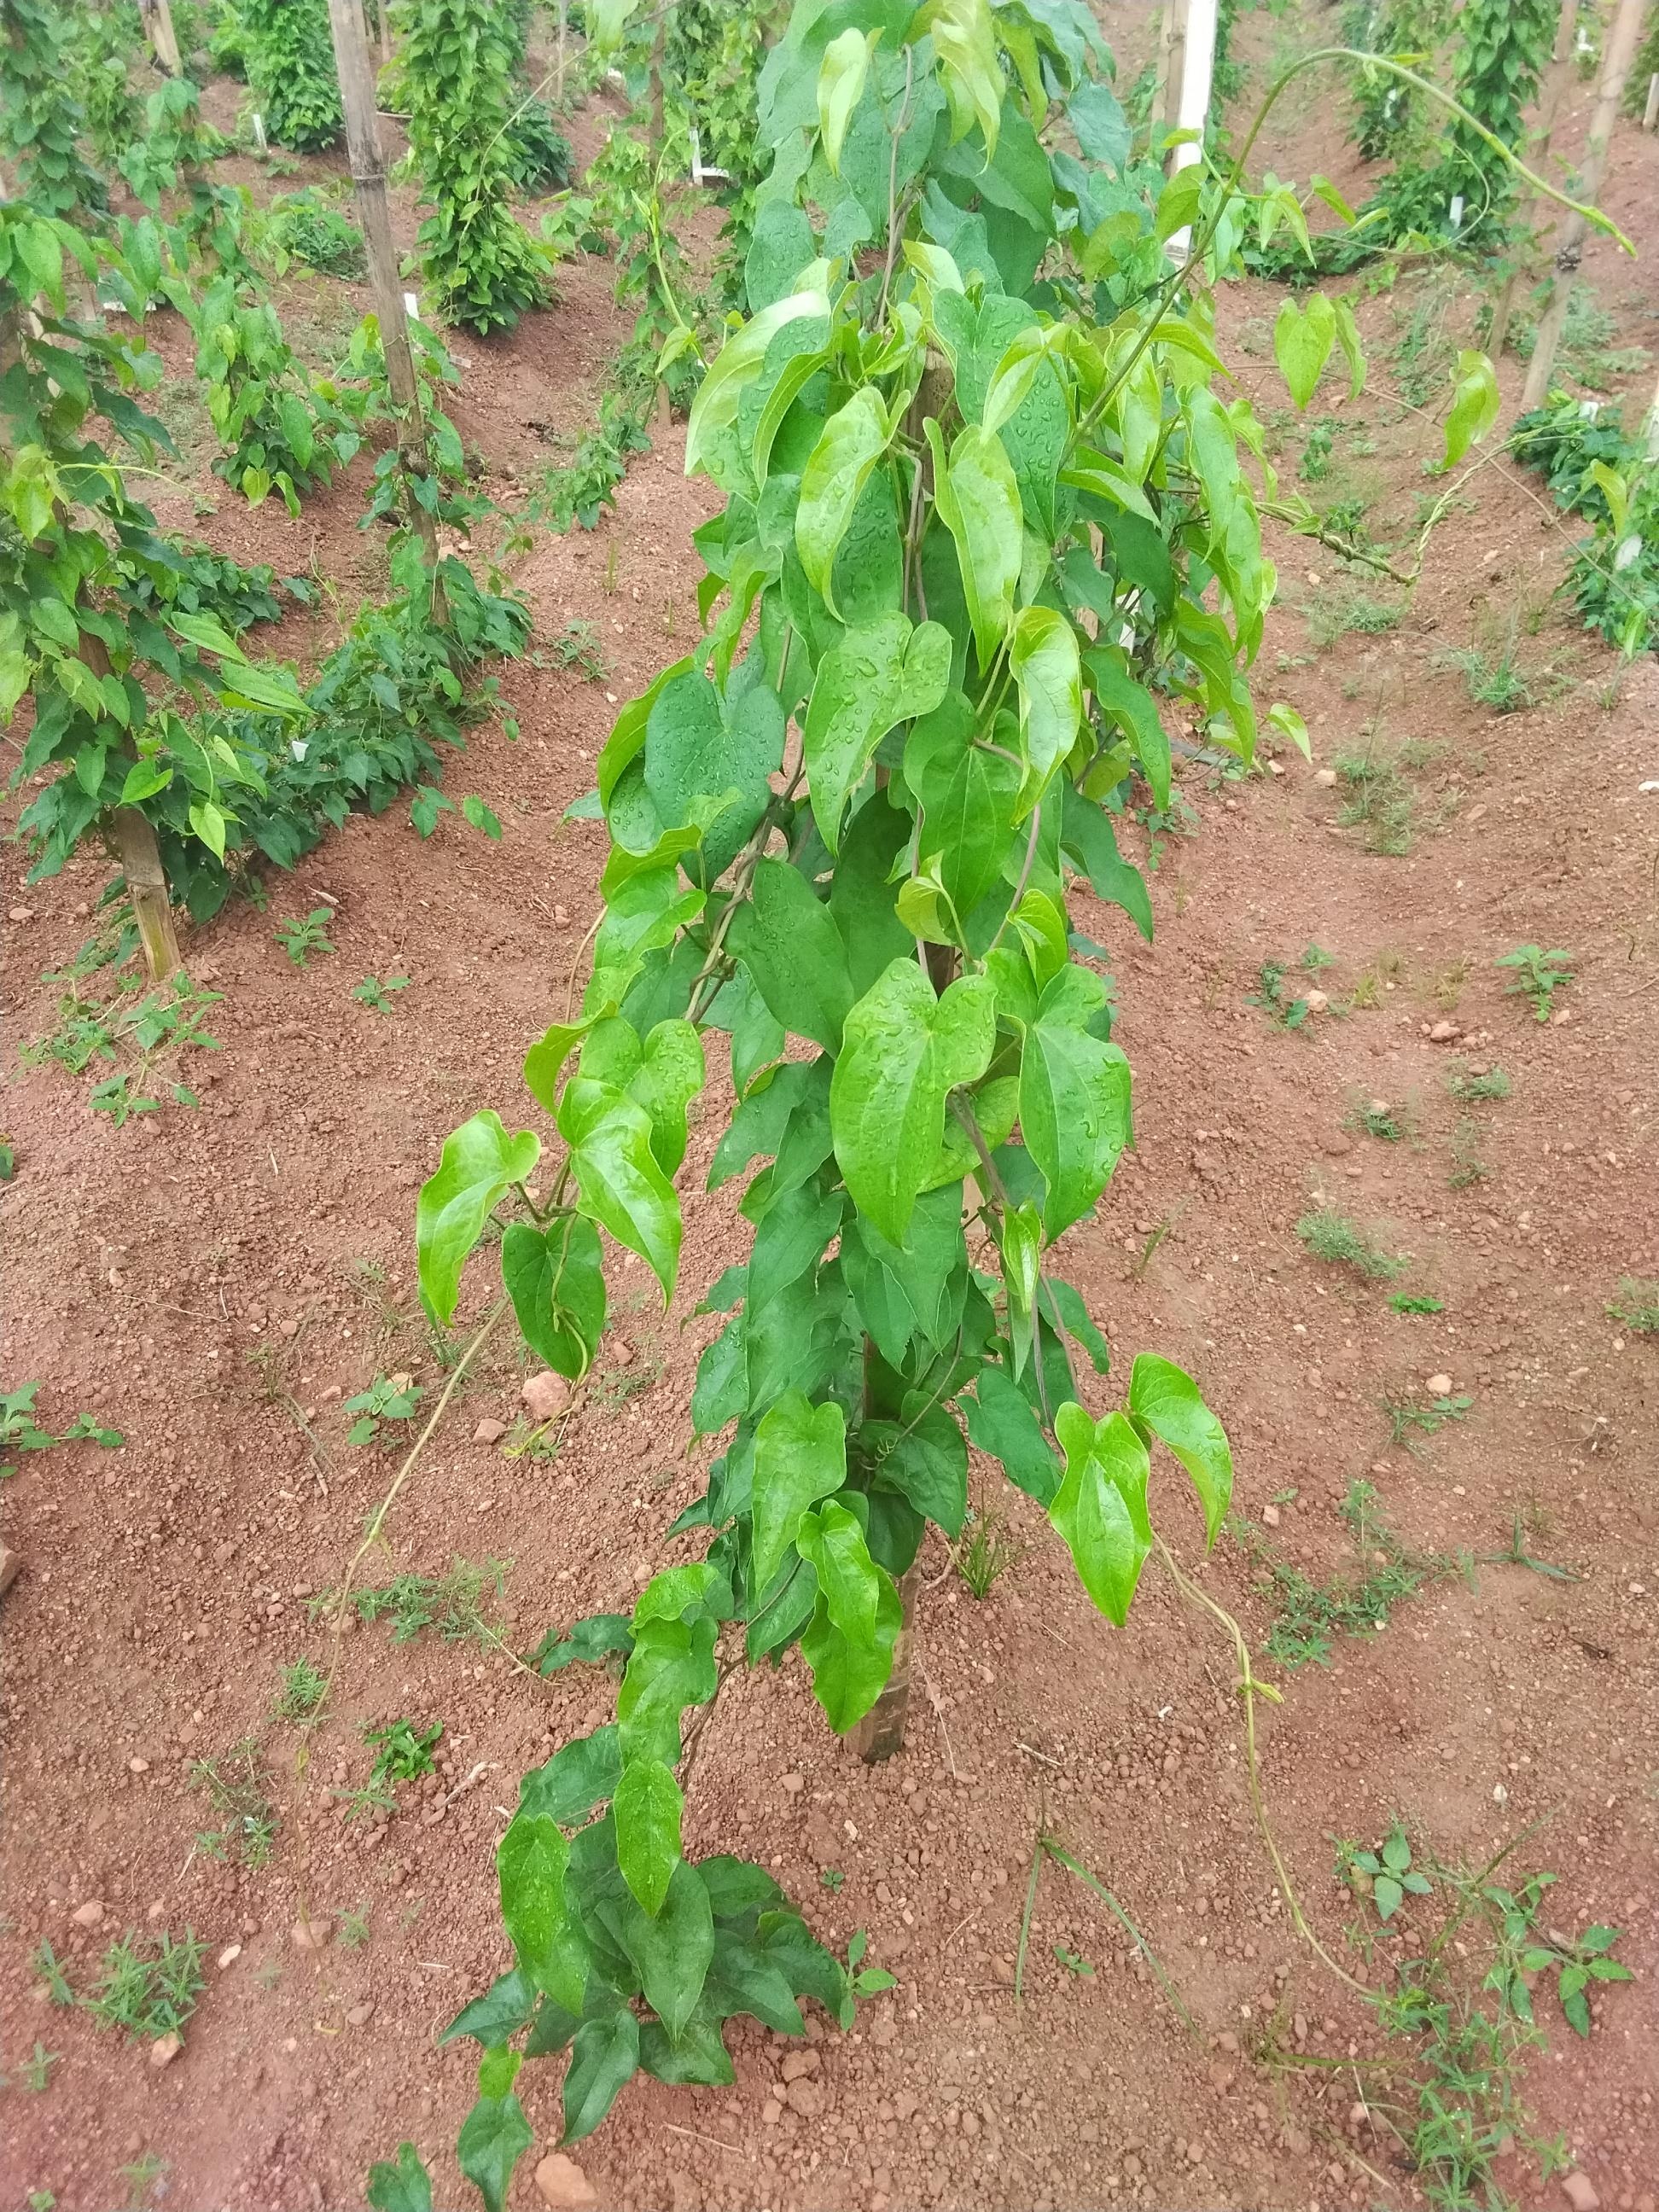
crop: yam
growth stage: vegetative
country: Nigeria
